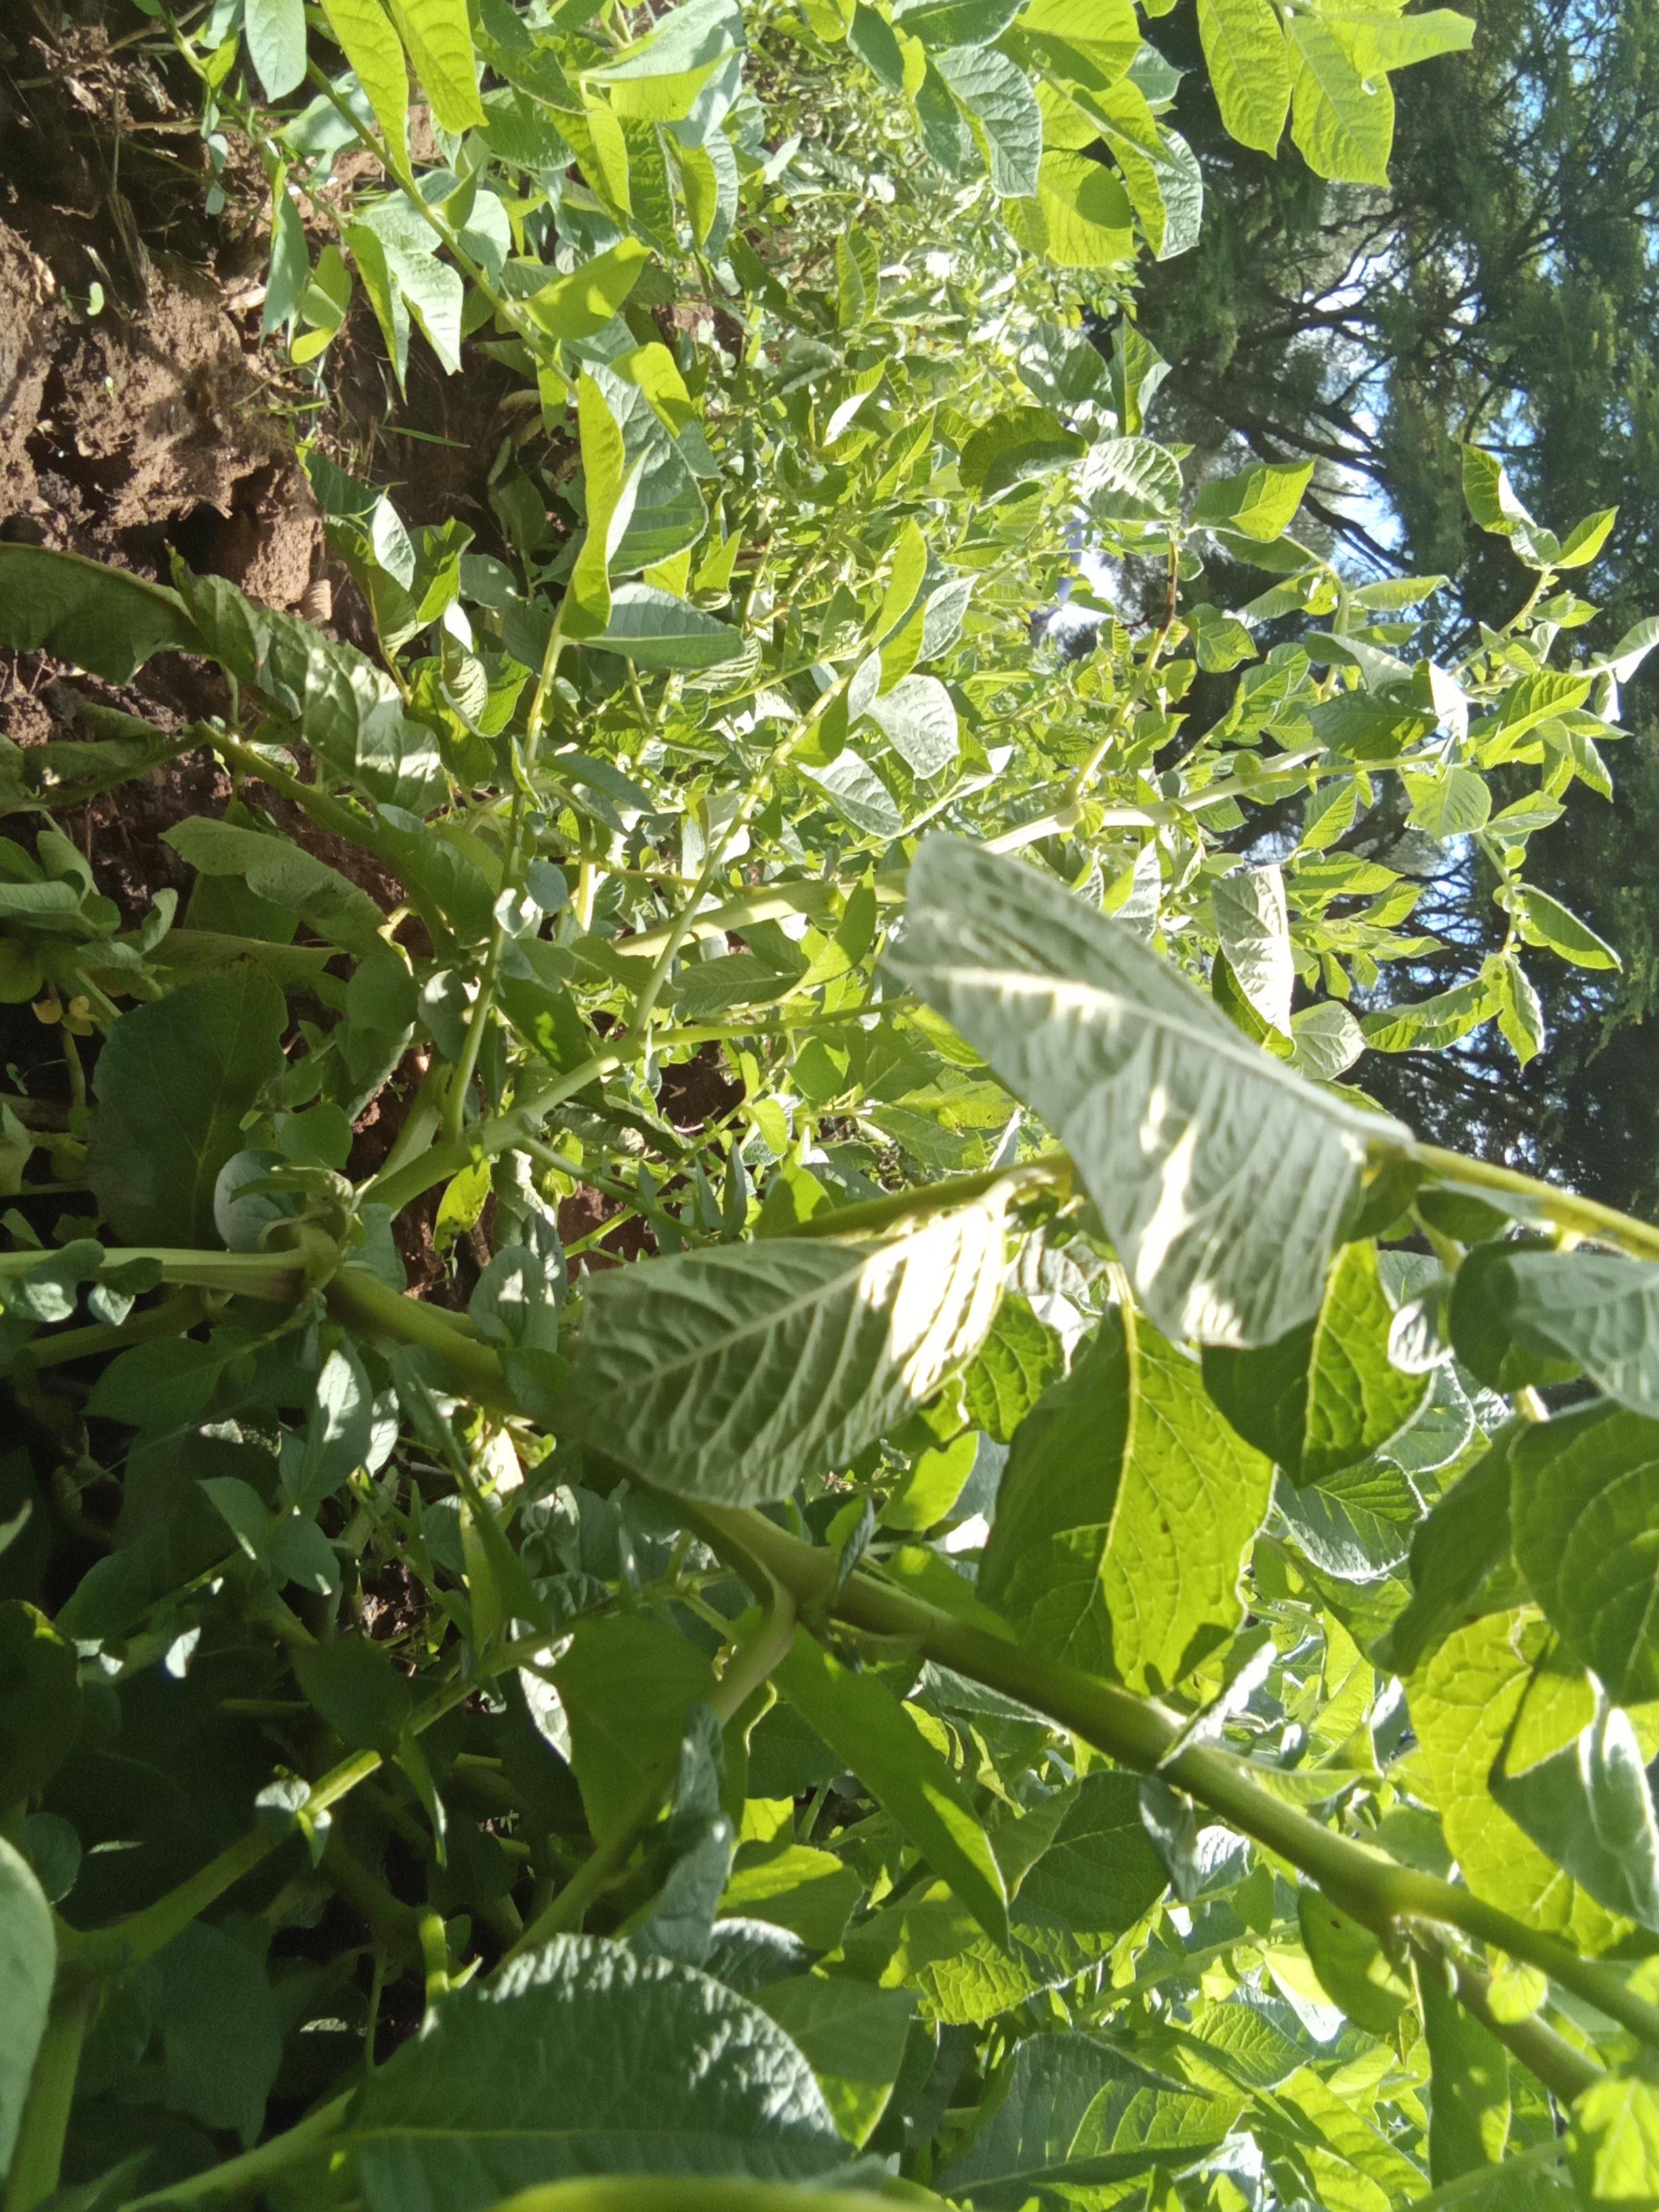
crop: potato
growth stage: vegetative
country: Kenya
